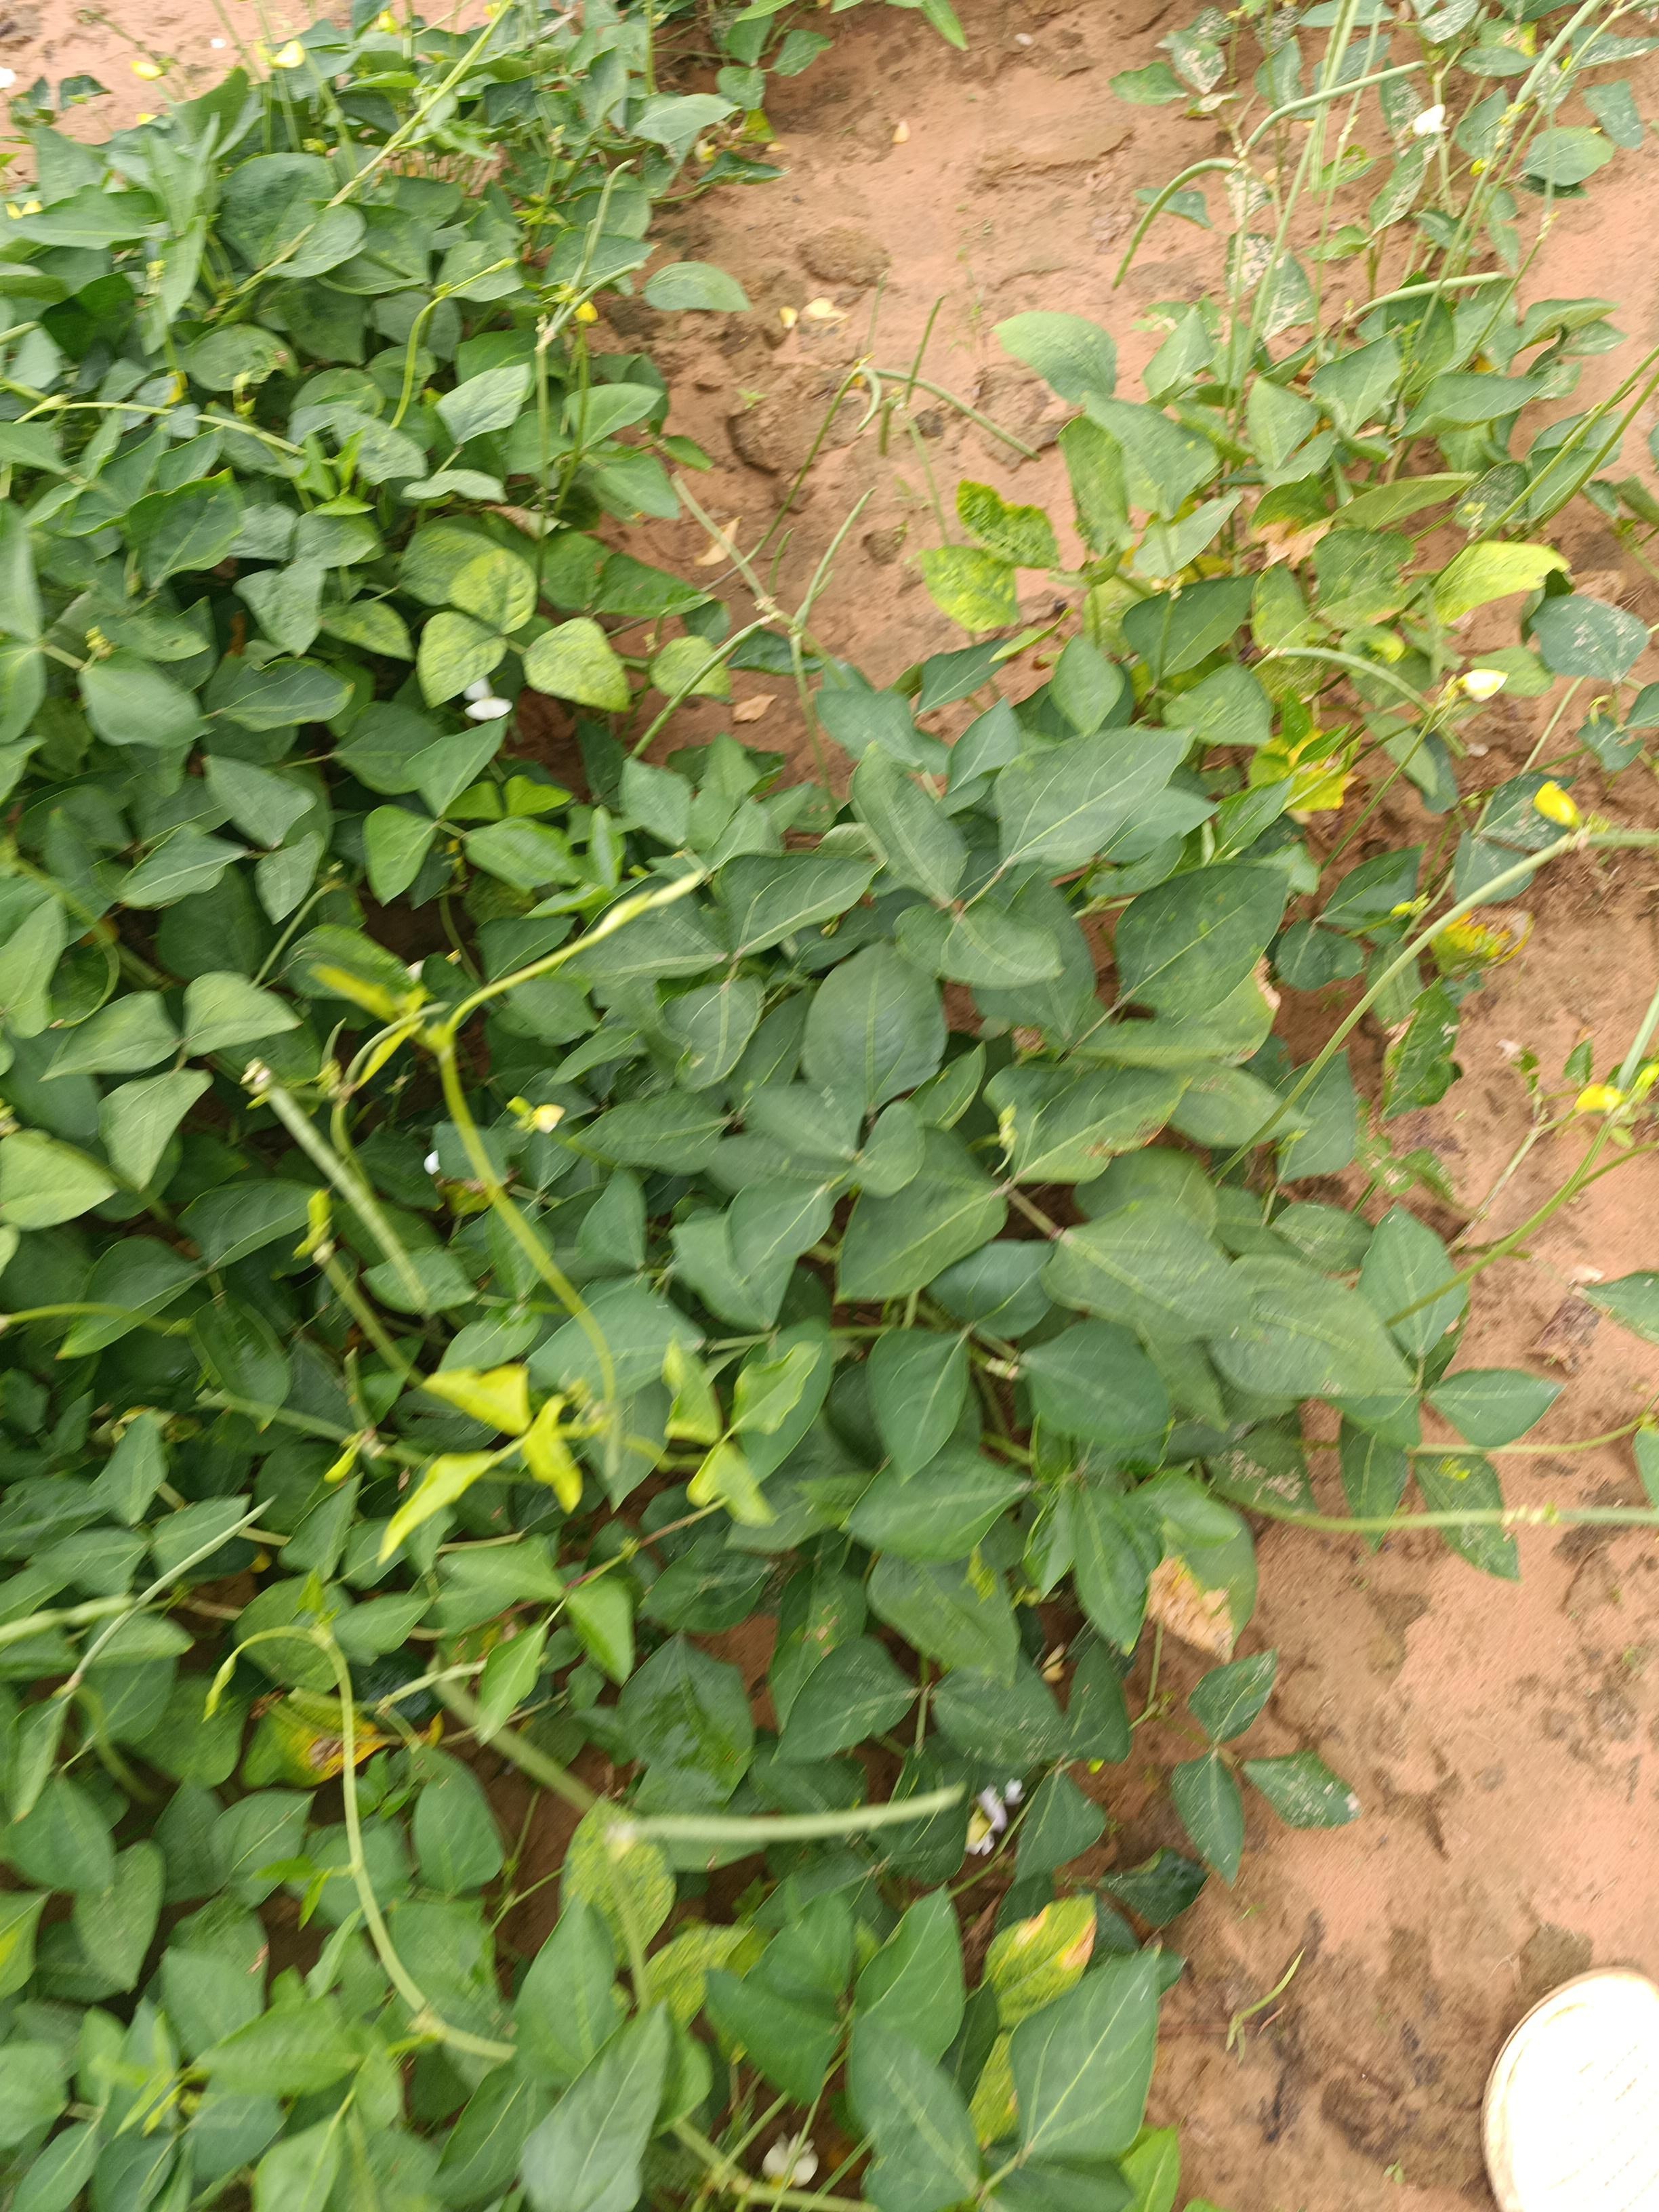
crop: cowpea
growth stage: development pod
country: Nigeria
